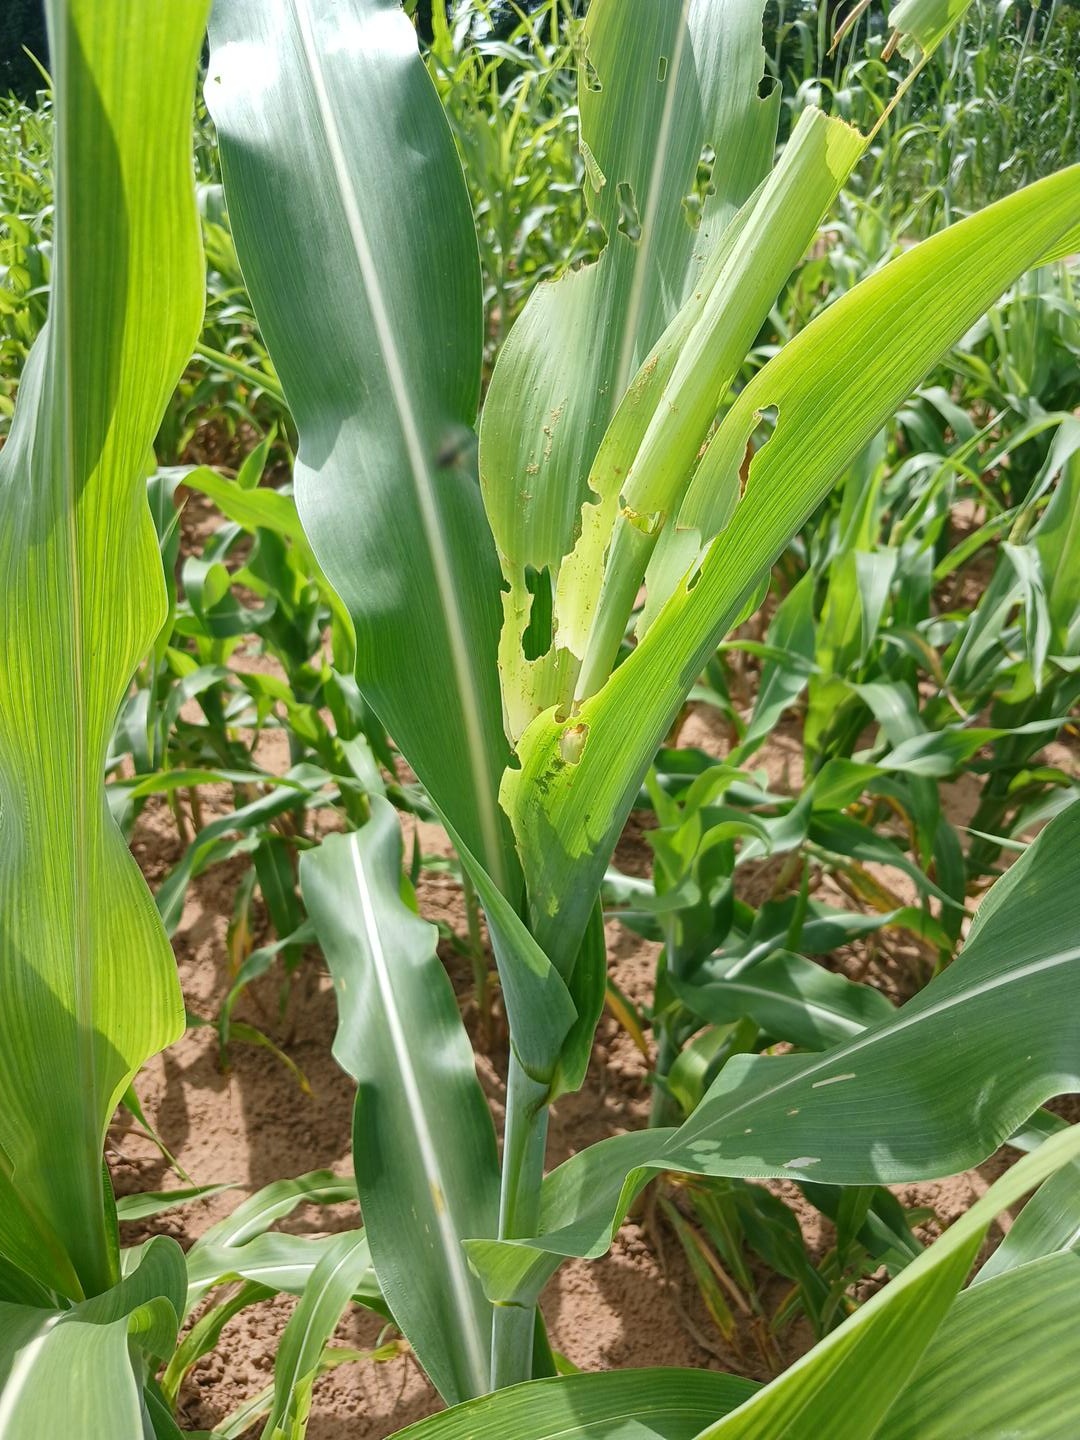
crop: sorghum
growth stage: vegetative
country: Senegal
